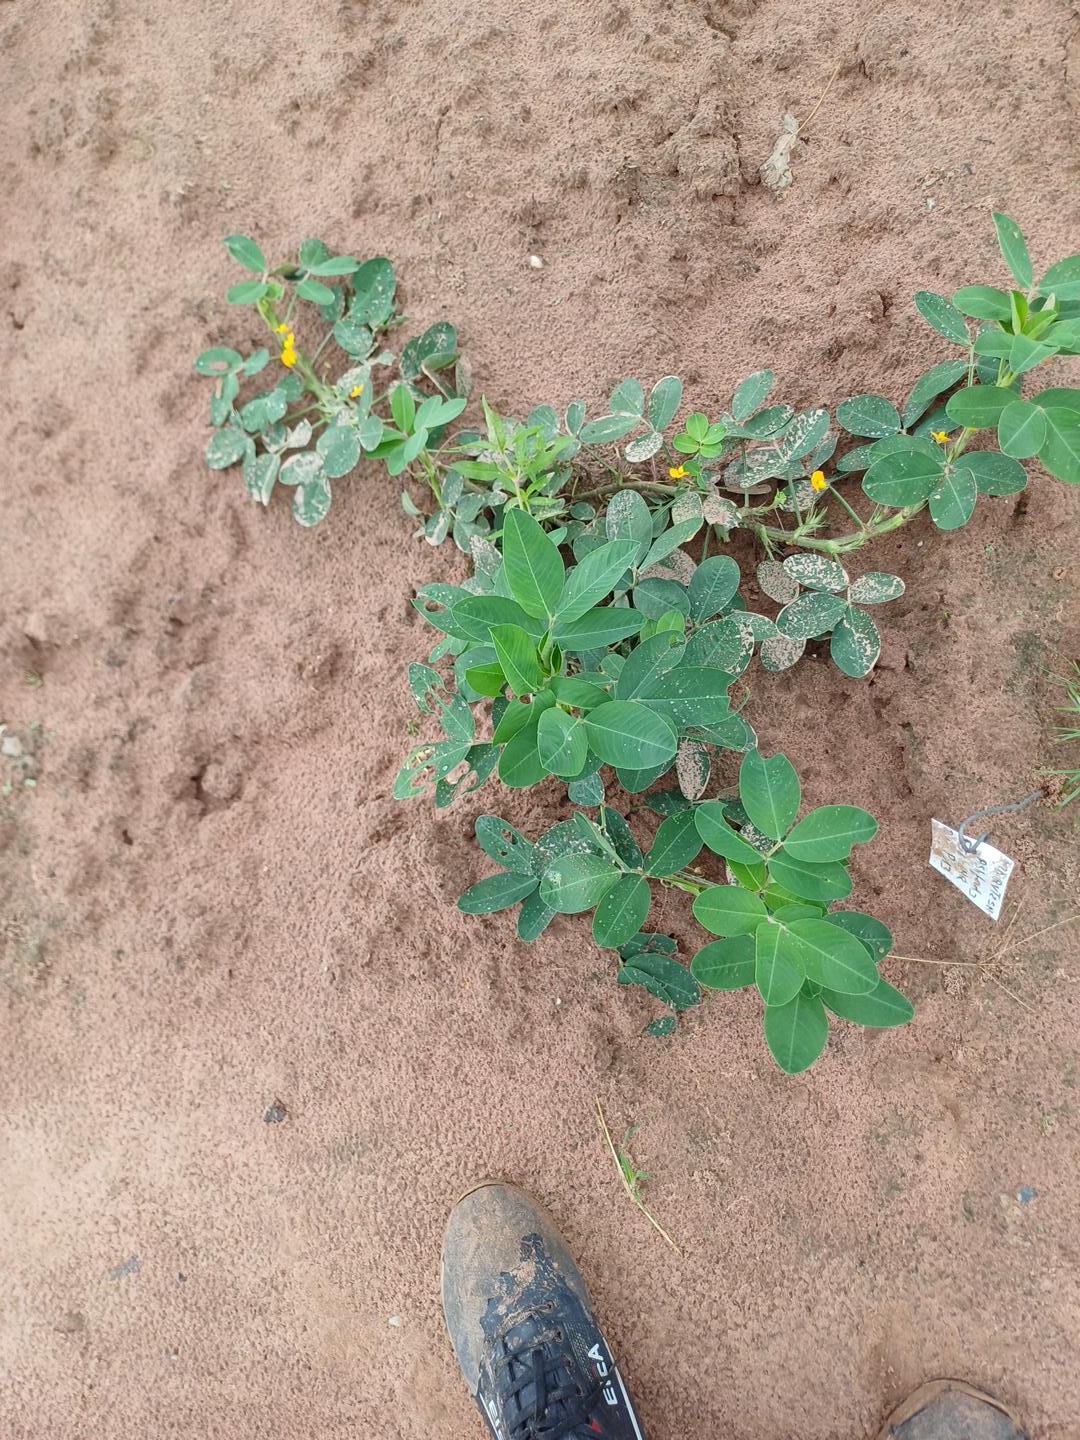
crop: groundnut
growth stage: flowering
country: Senegal
